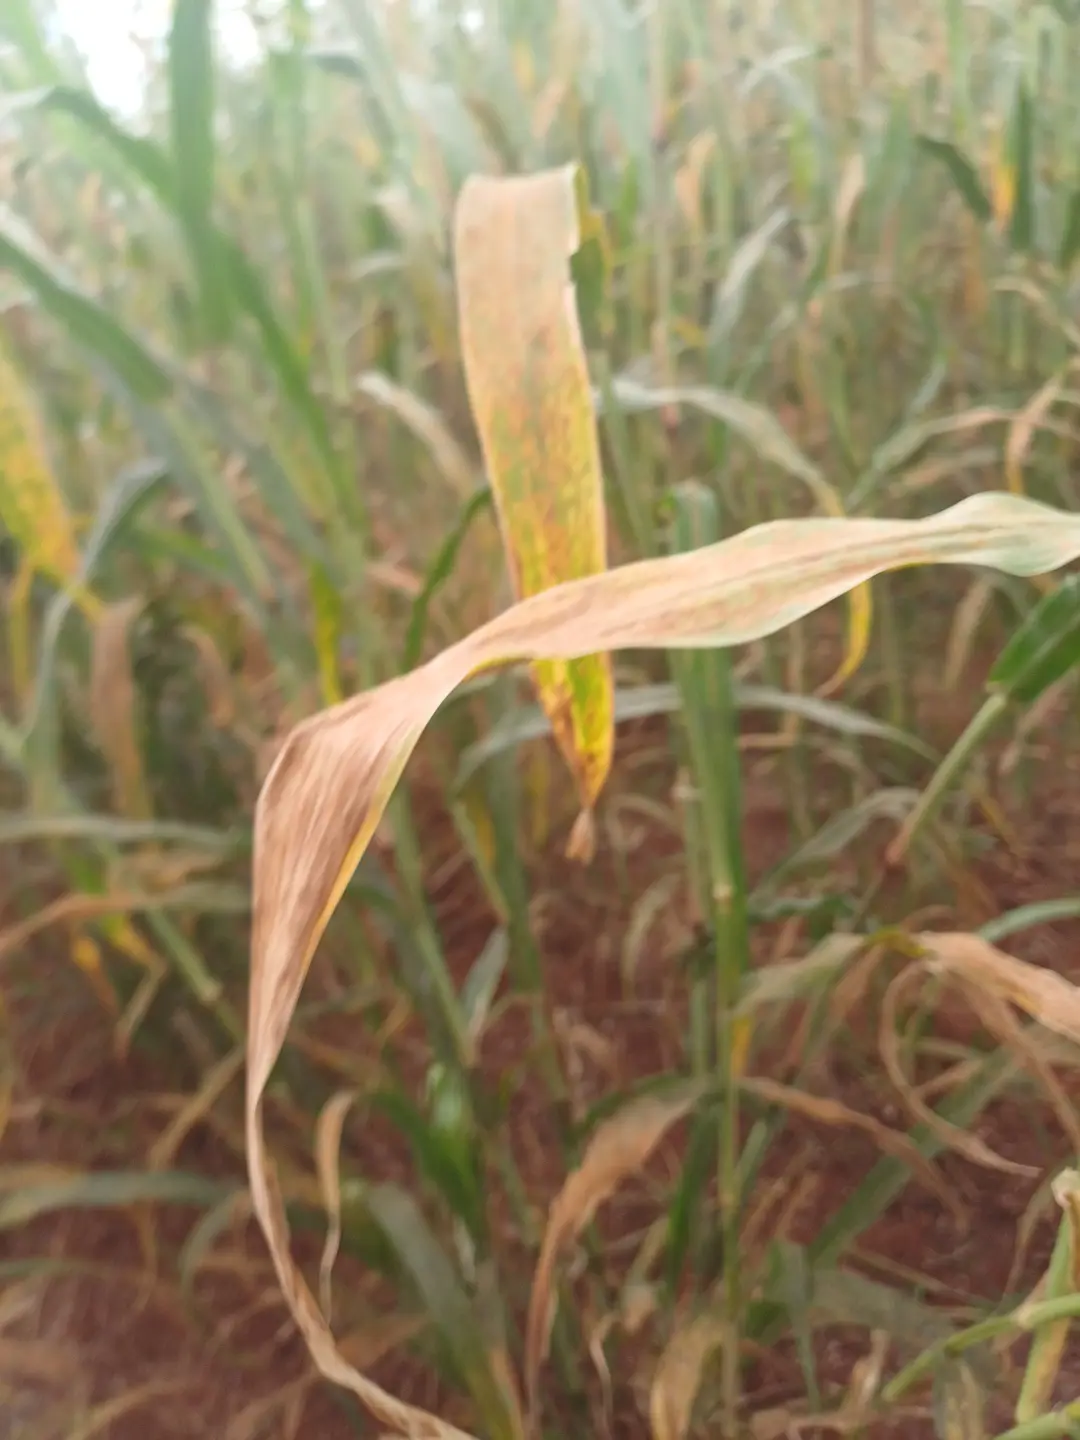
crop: pearl millet
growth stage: filling grain
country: Kenya
